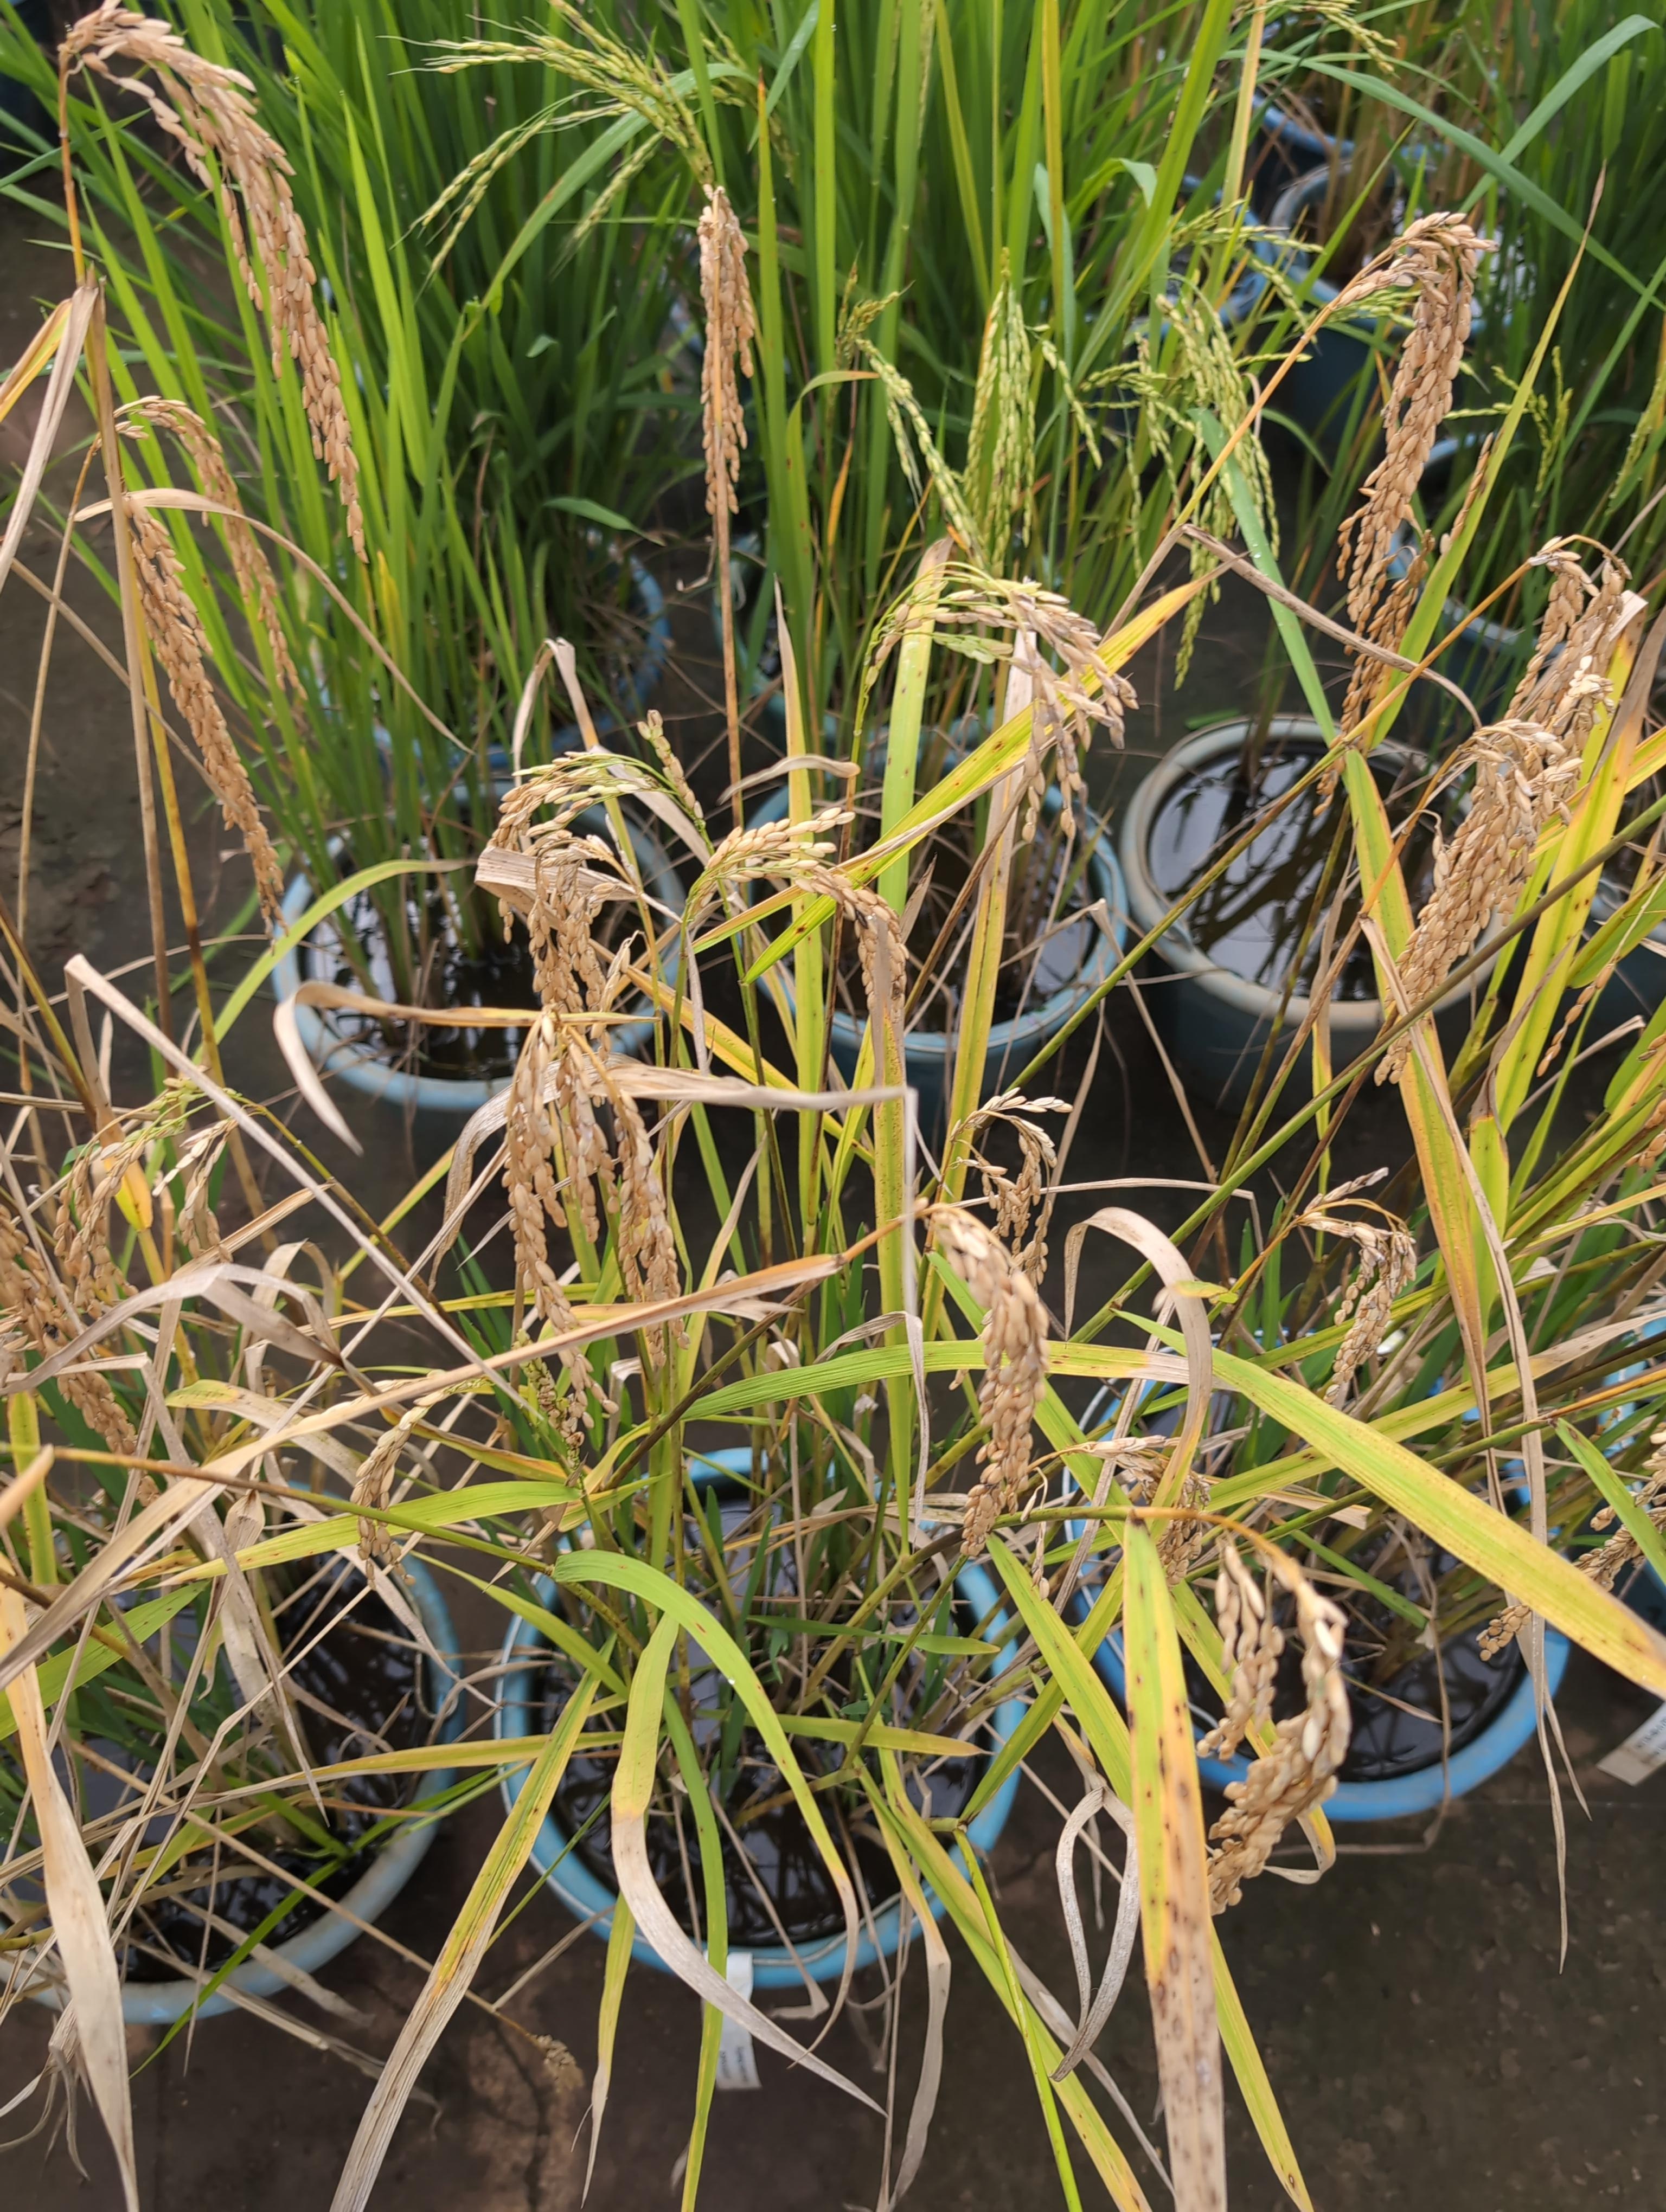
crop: rice
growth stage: senescence
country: Côte d'Ivoire
